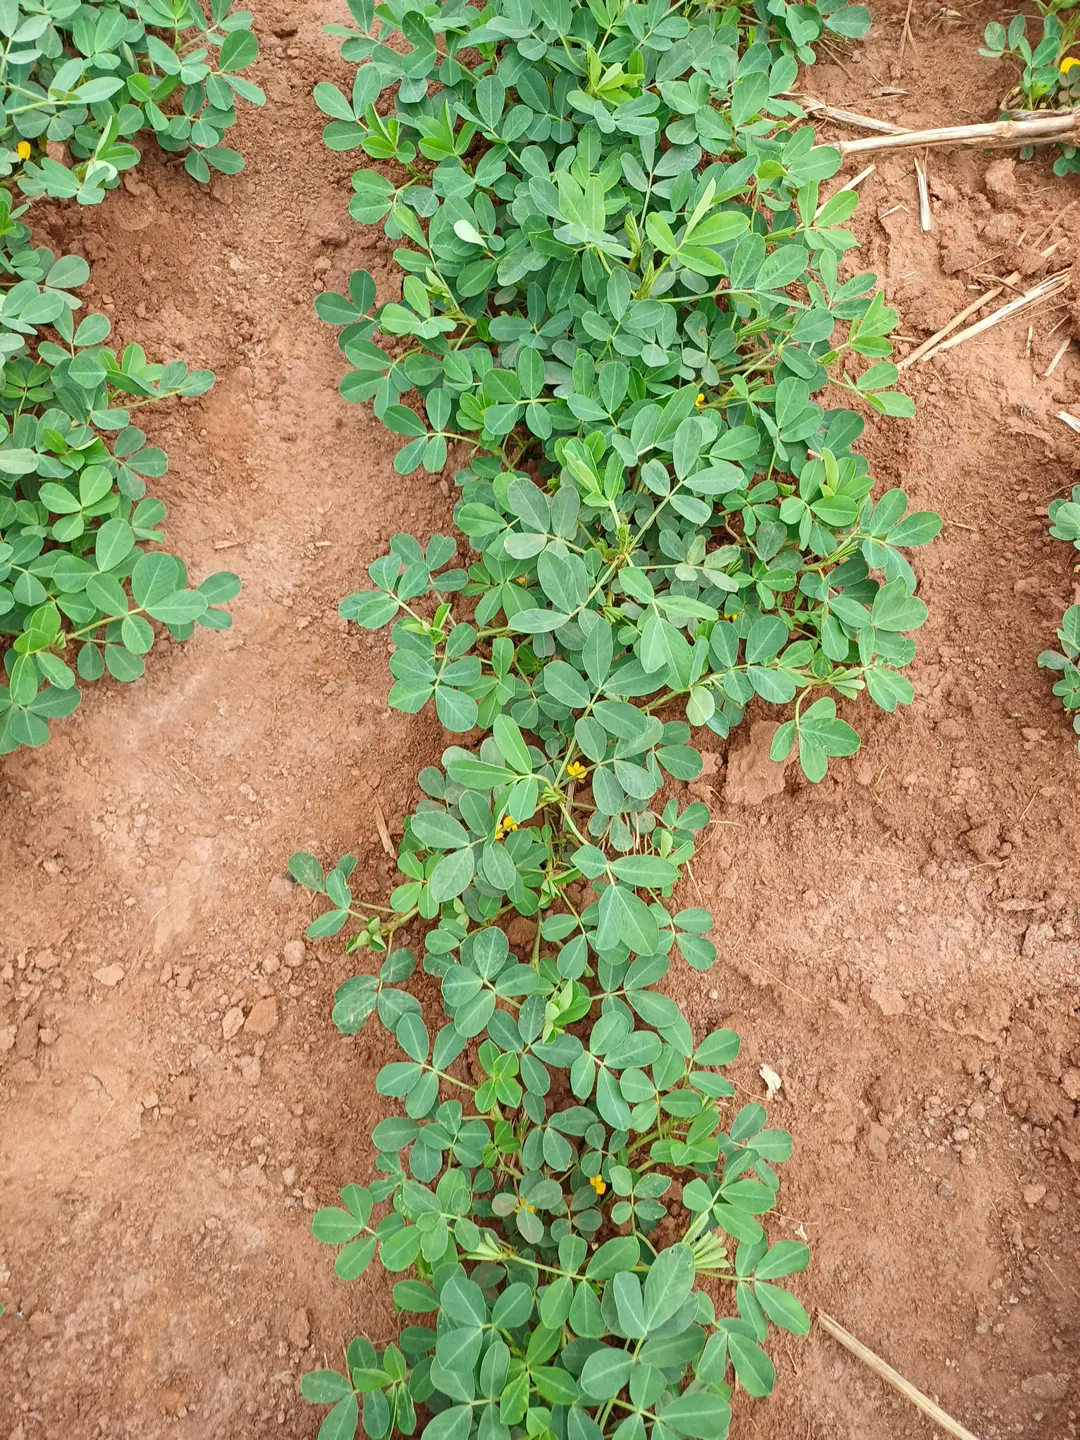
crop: groundnut
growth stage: flowering
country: Kenya
